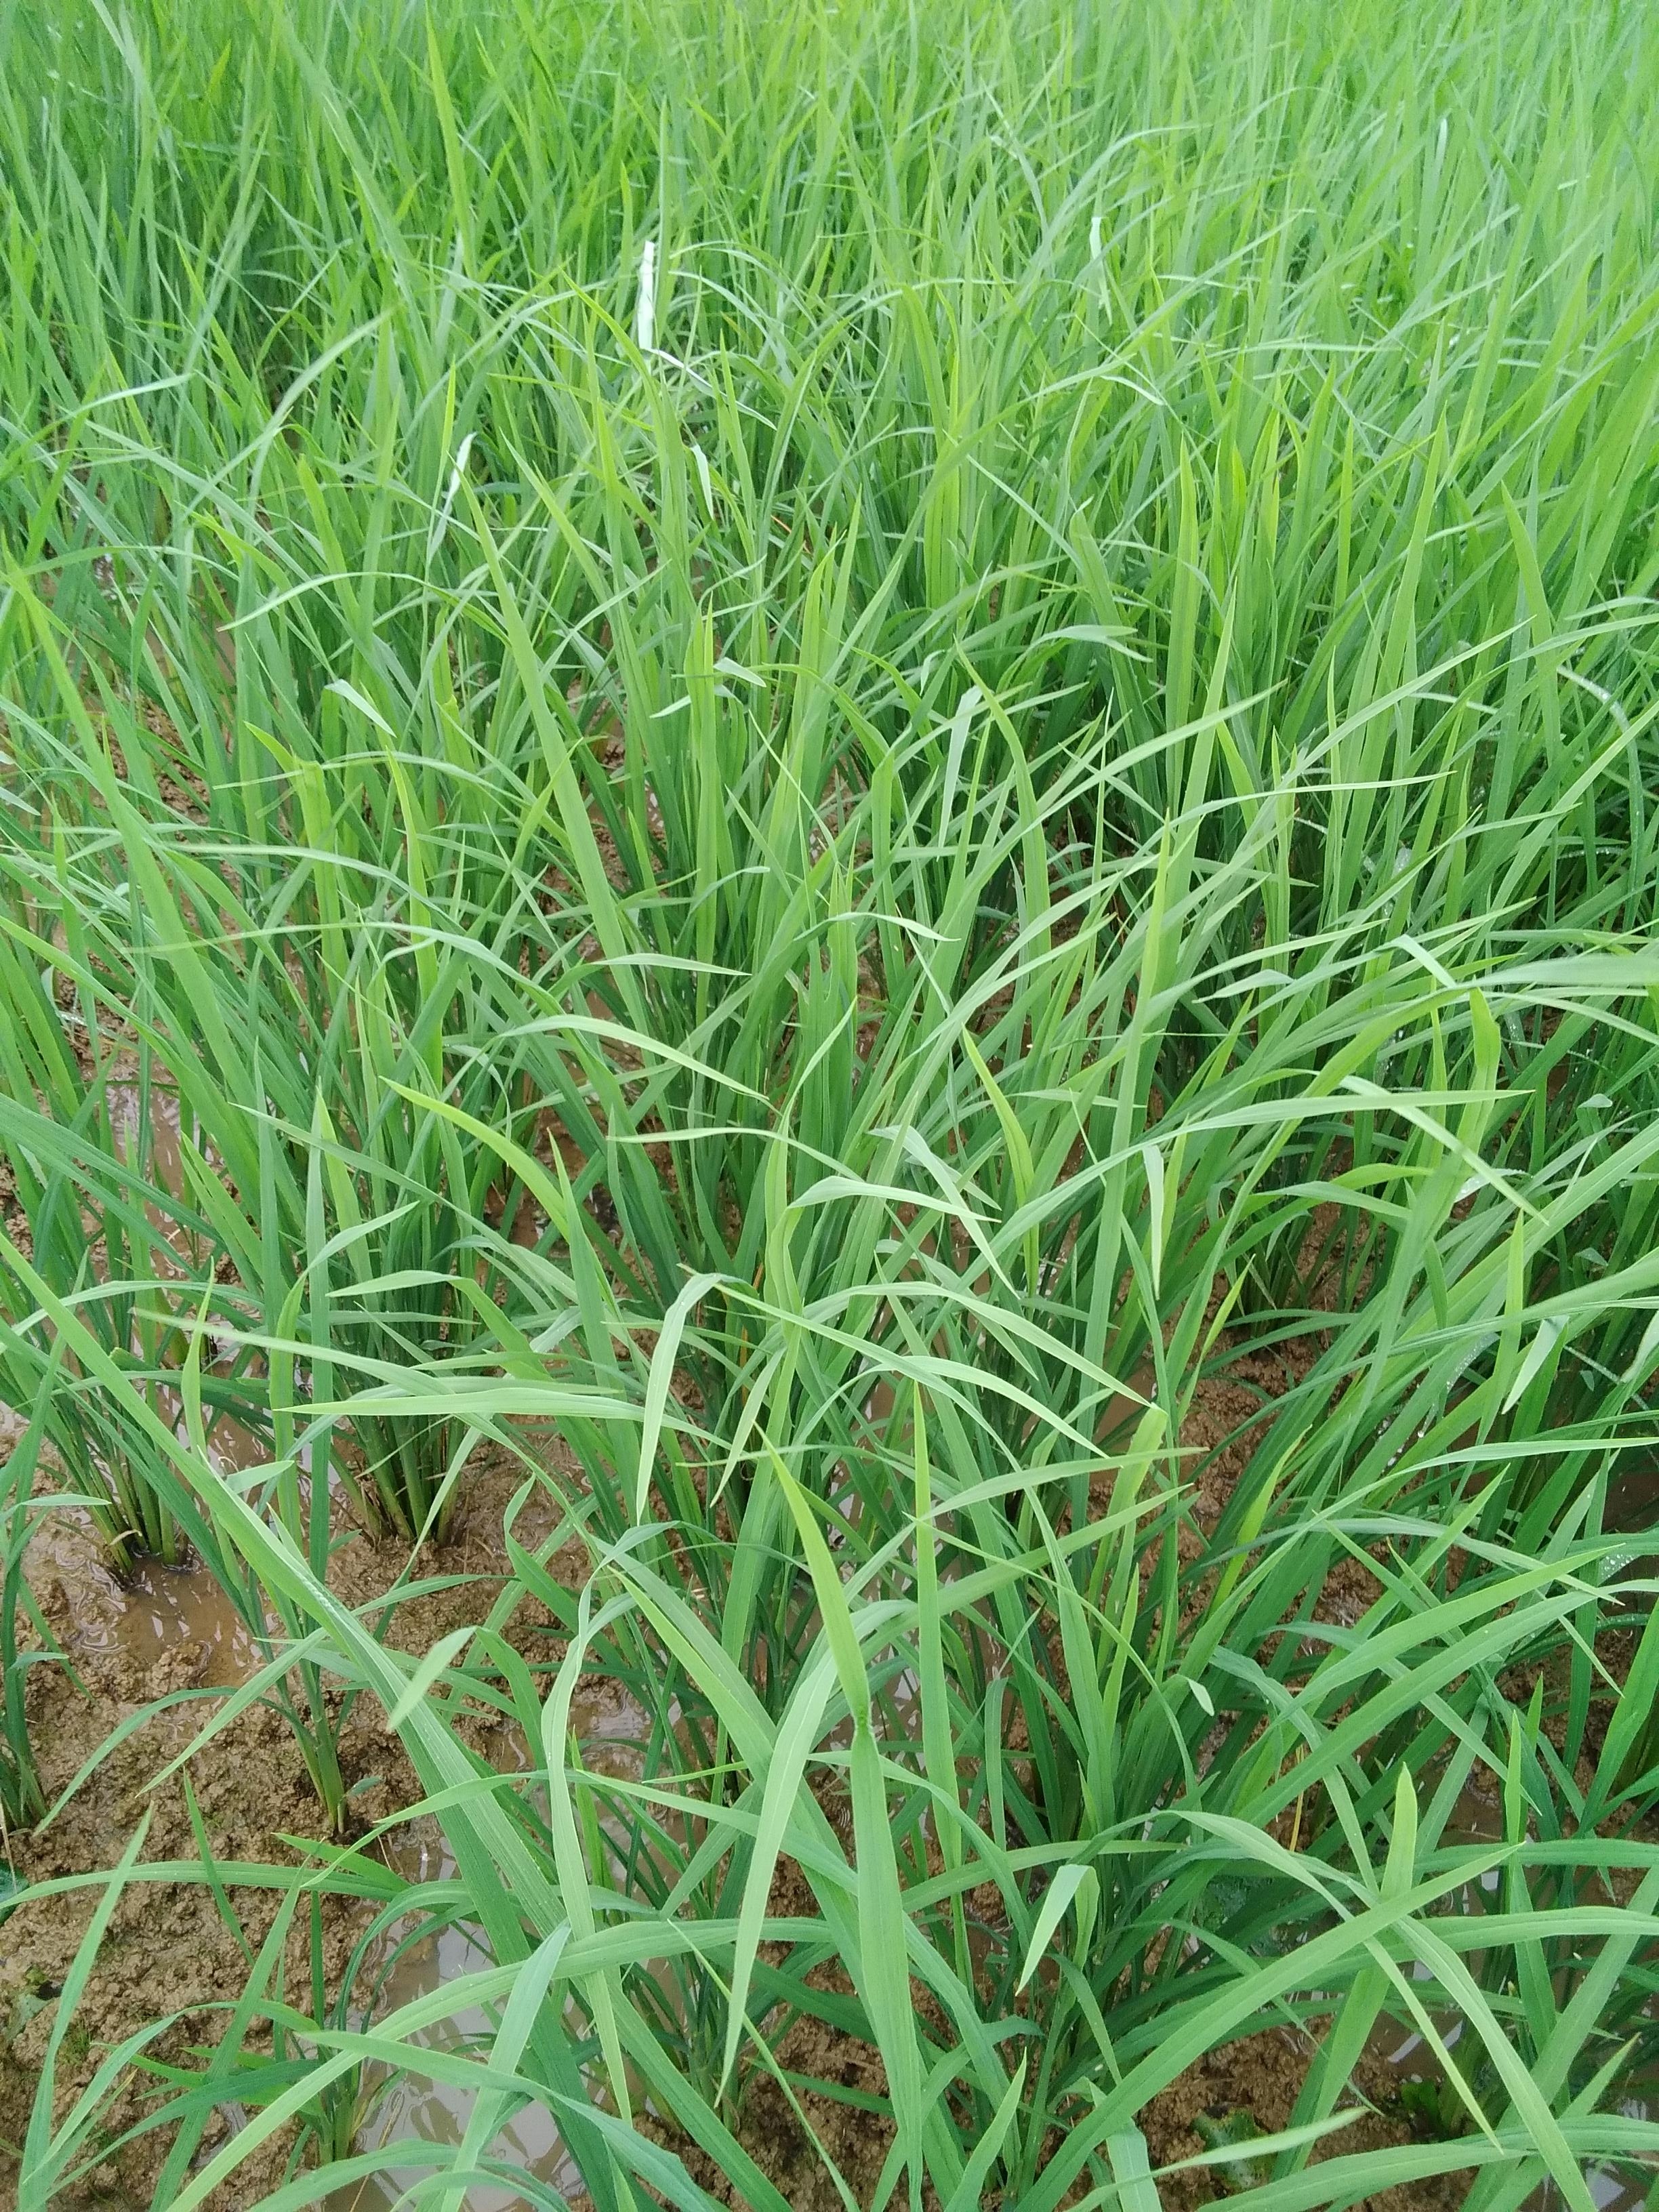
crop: rice
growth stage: vegetative
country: Nigeria
